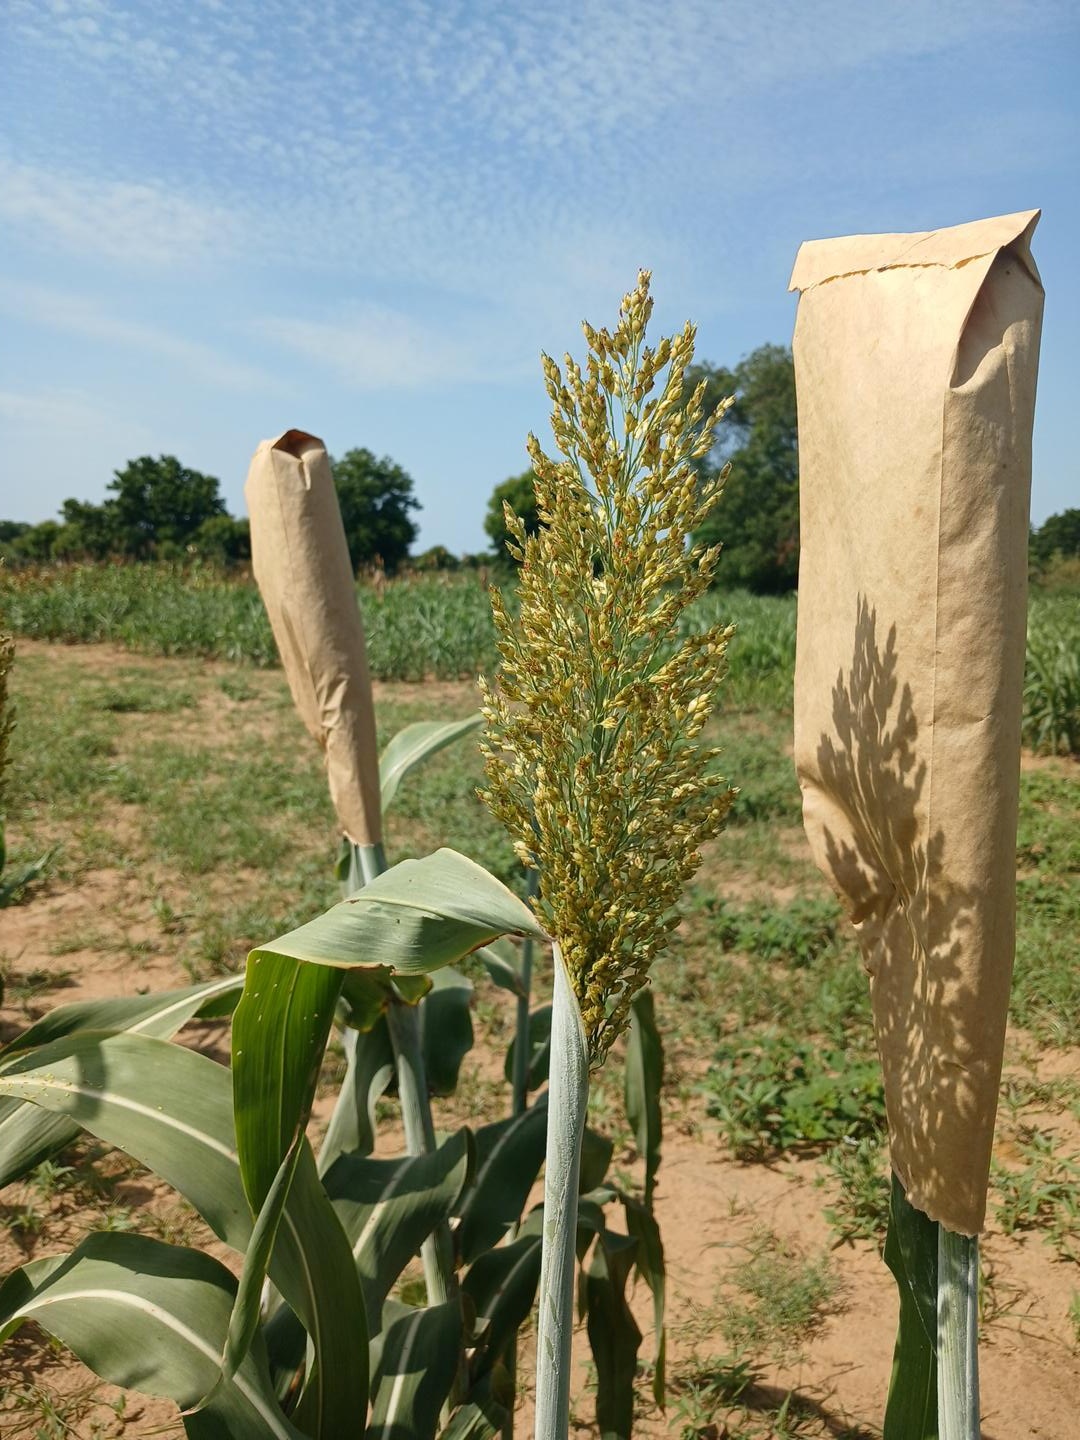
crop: sorghum
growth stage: filling grain
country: Senegal
